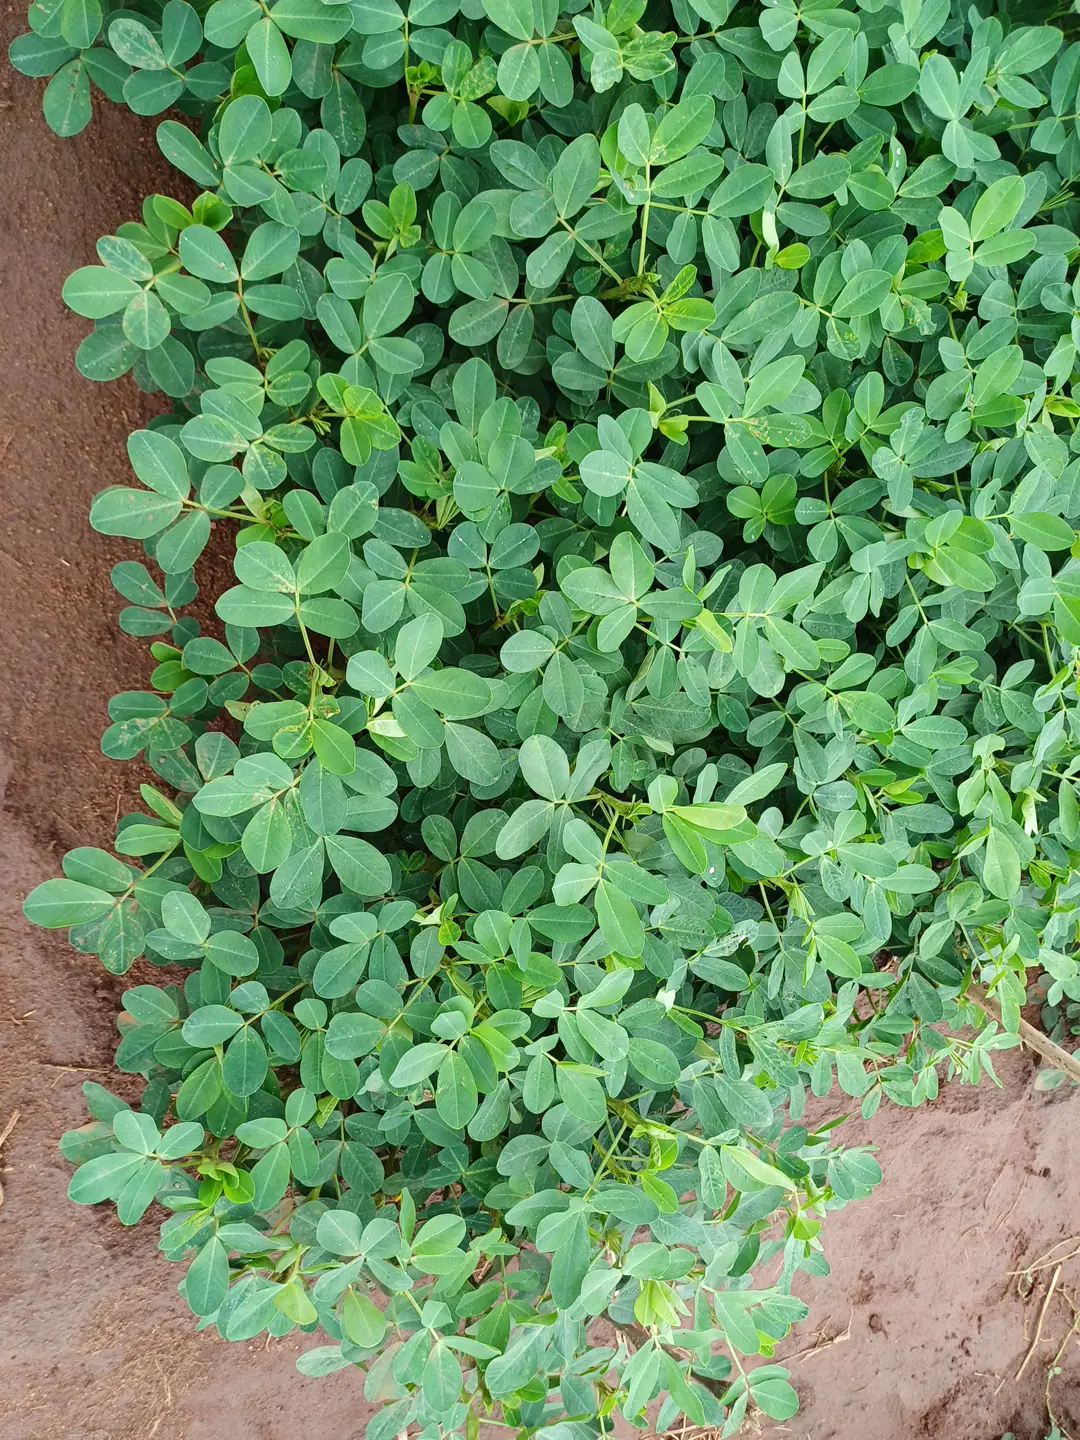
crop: groundnut
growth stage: flowering
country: Kenya
